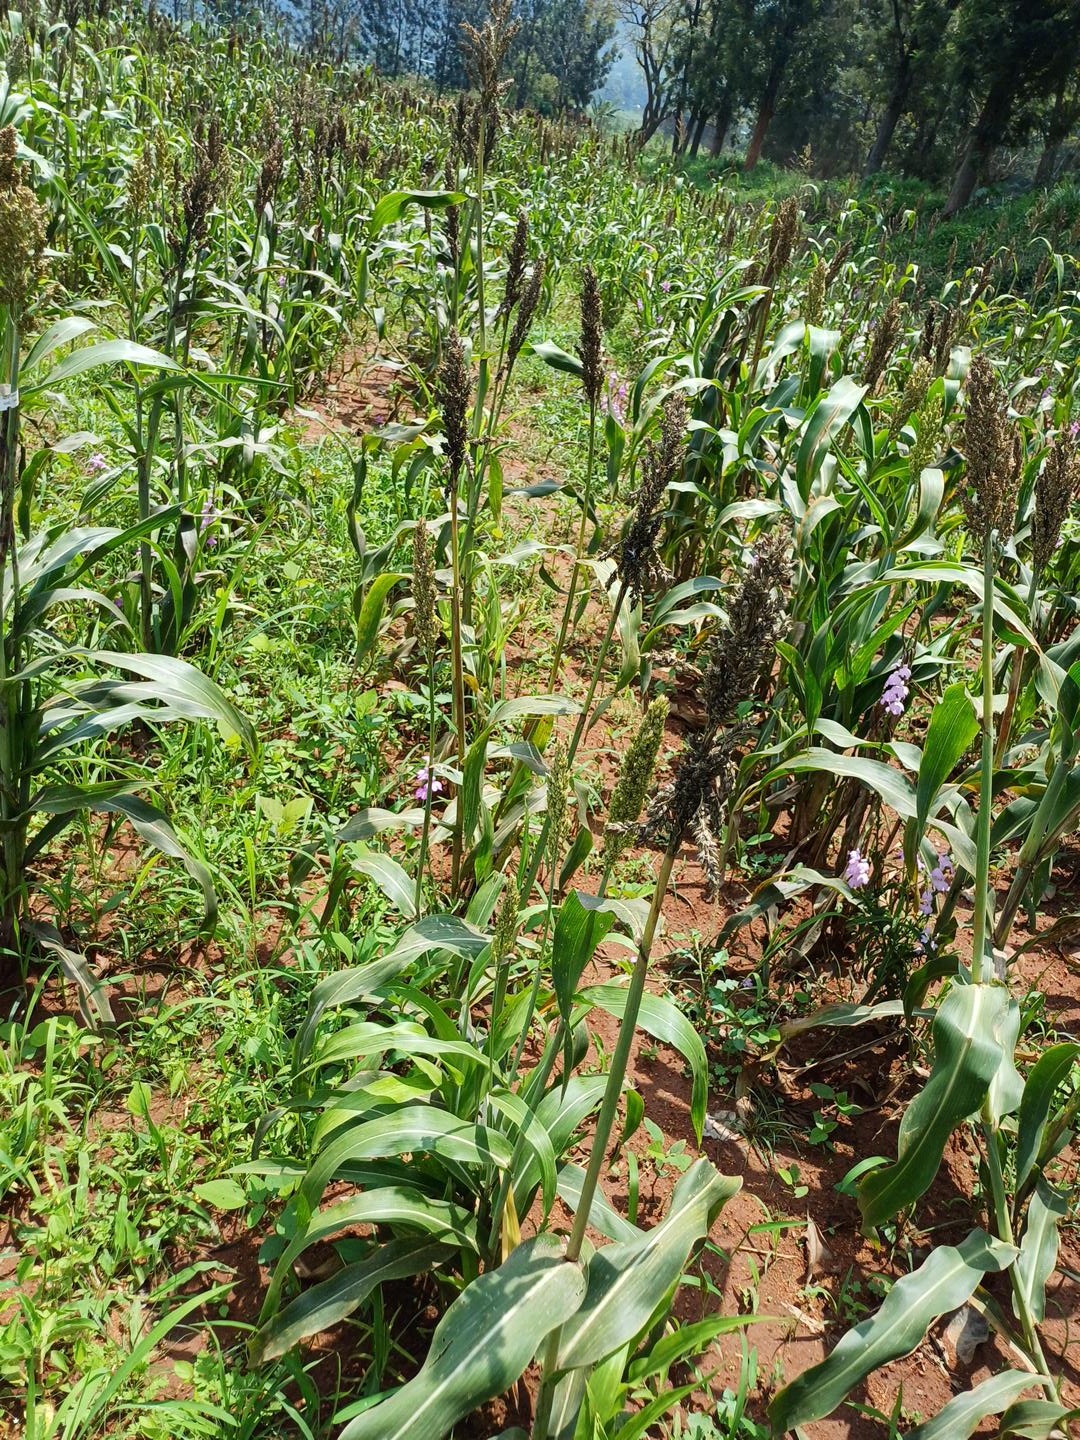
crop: sorghum
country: Kenya
